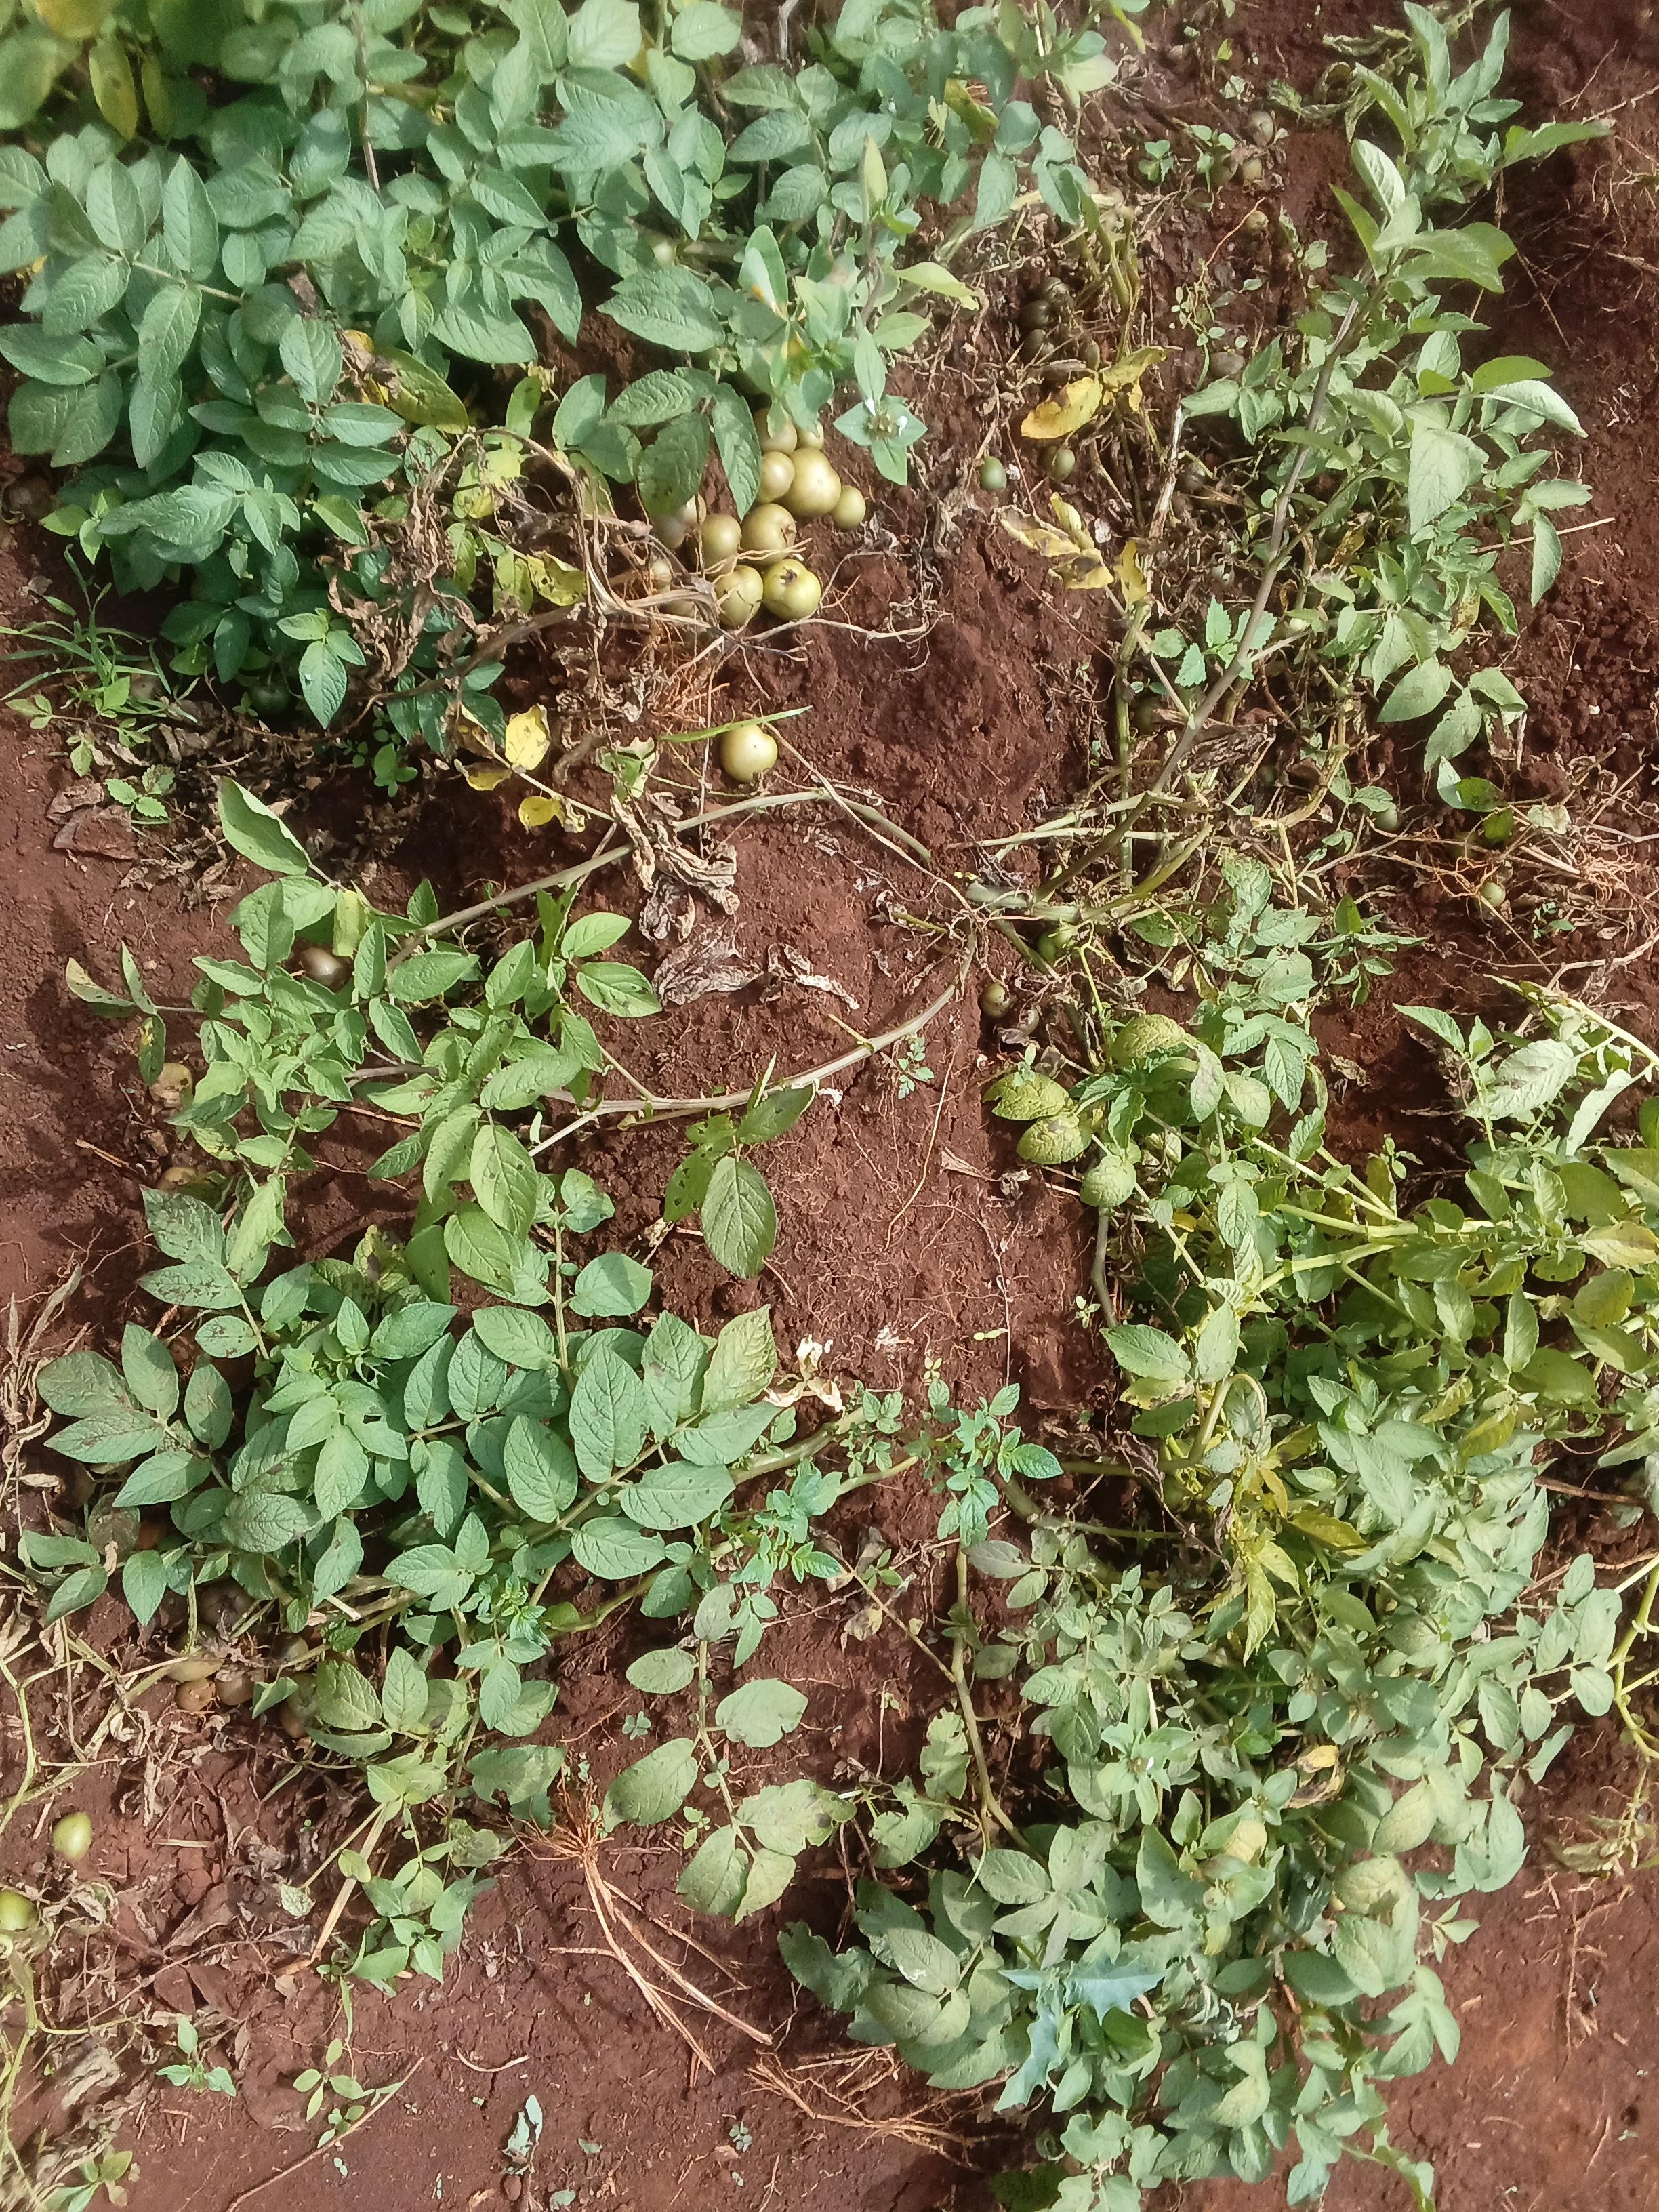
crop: potato
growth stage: harvest maturity
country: Kenya
